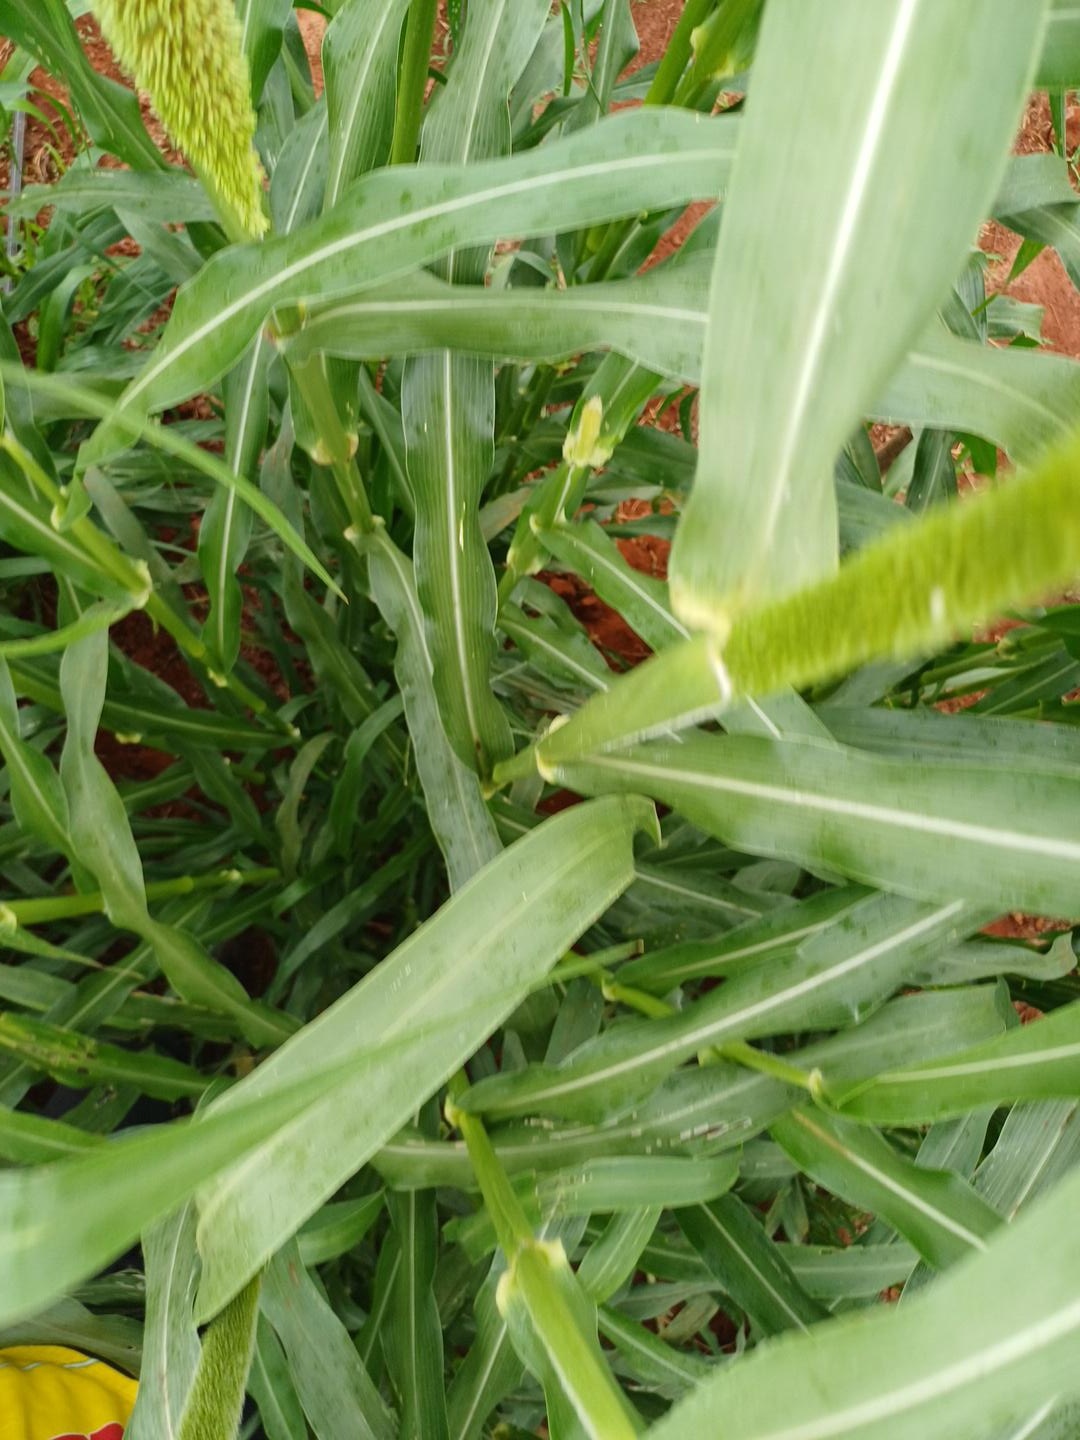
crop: pearl millet
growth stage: flowering
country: Kenya
